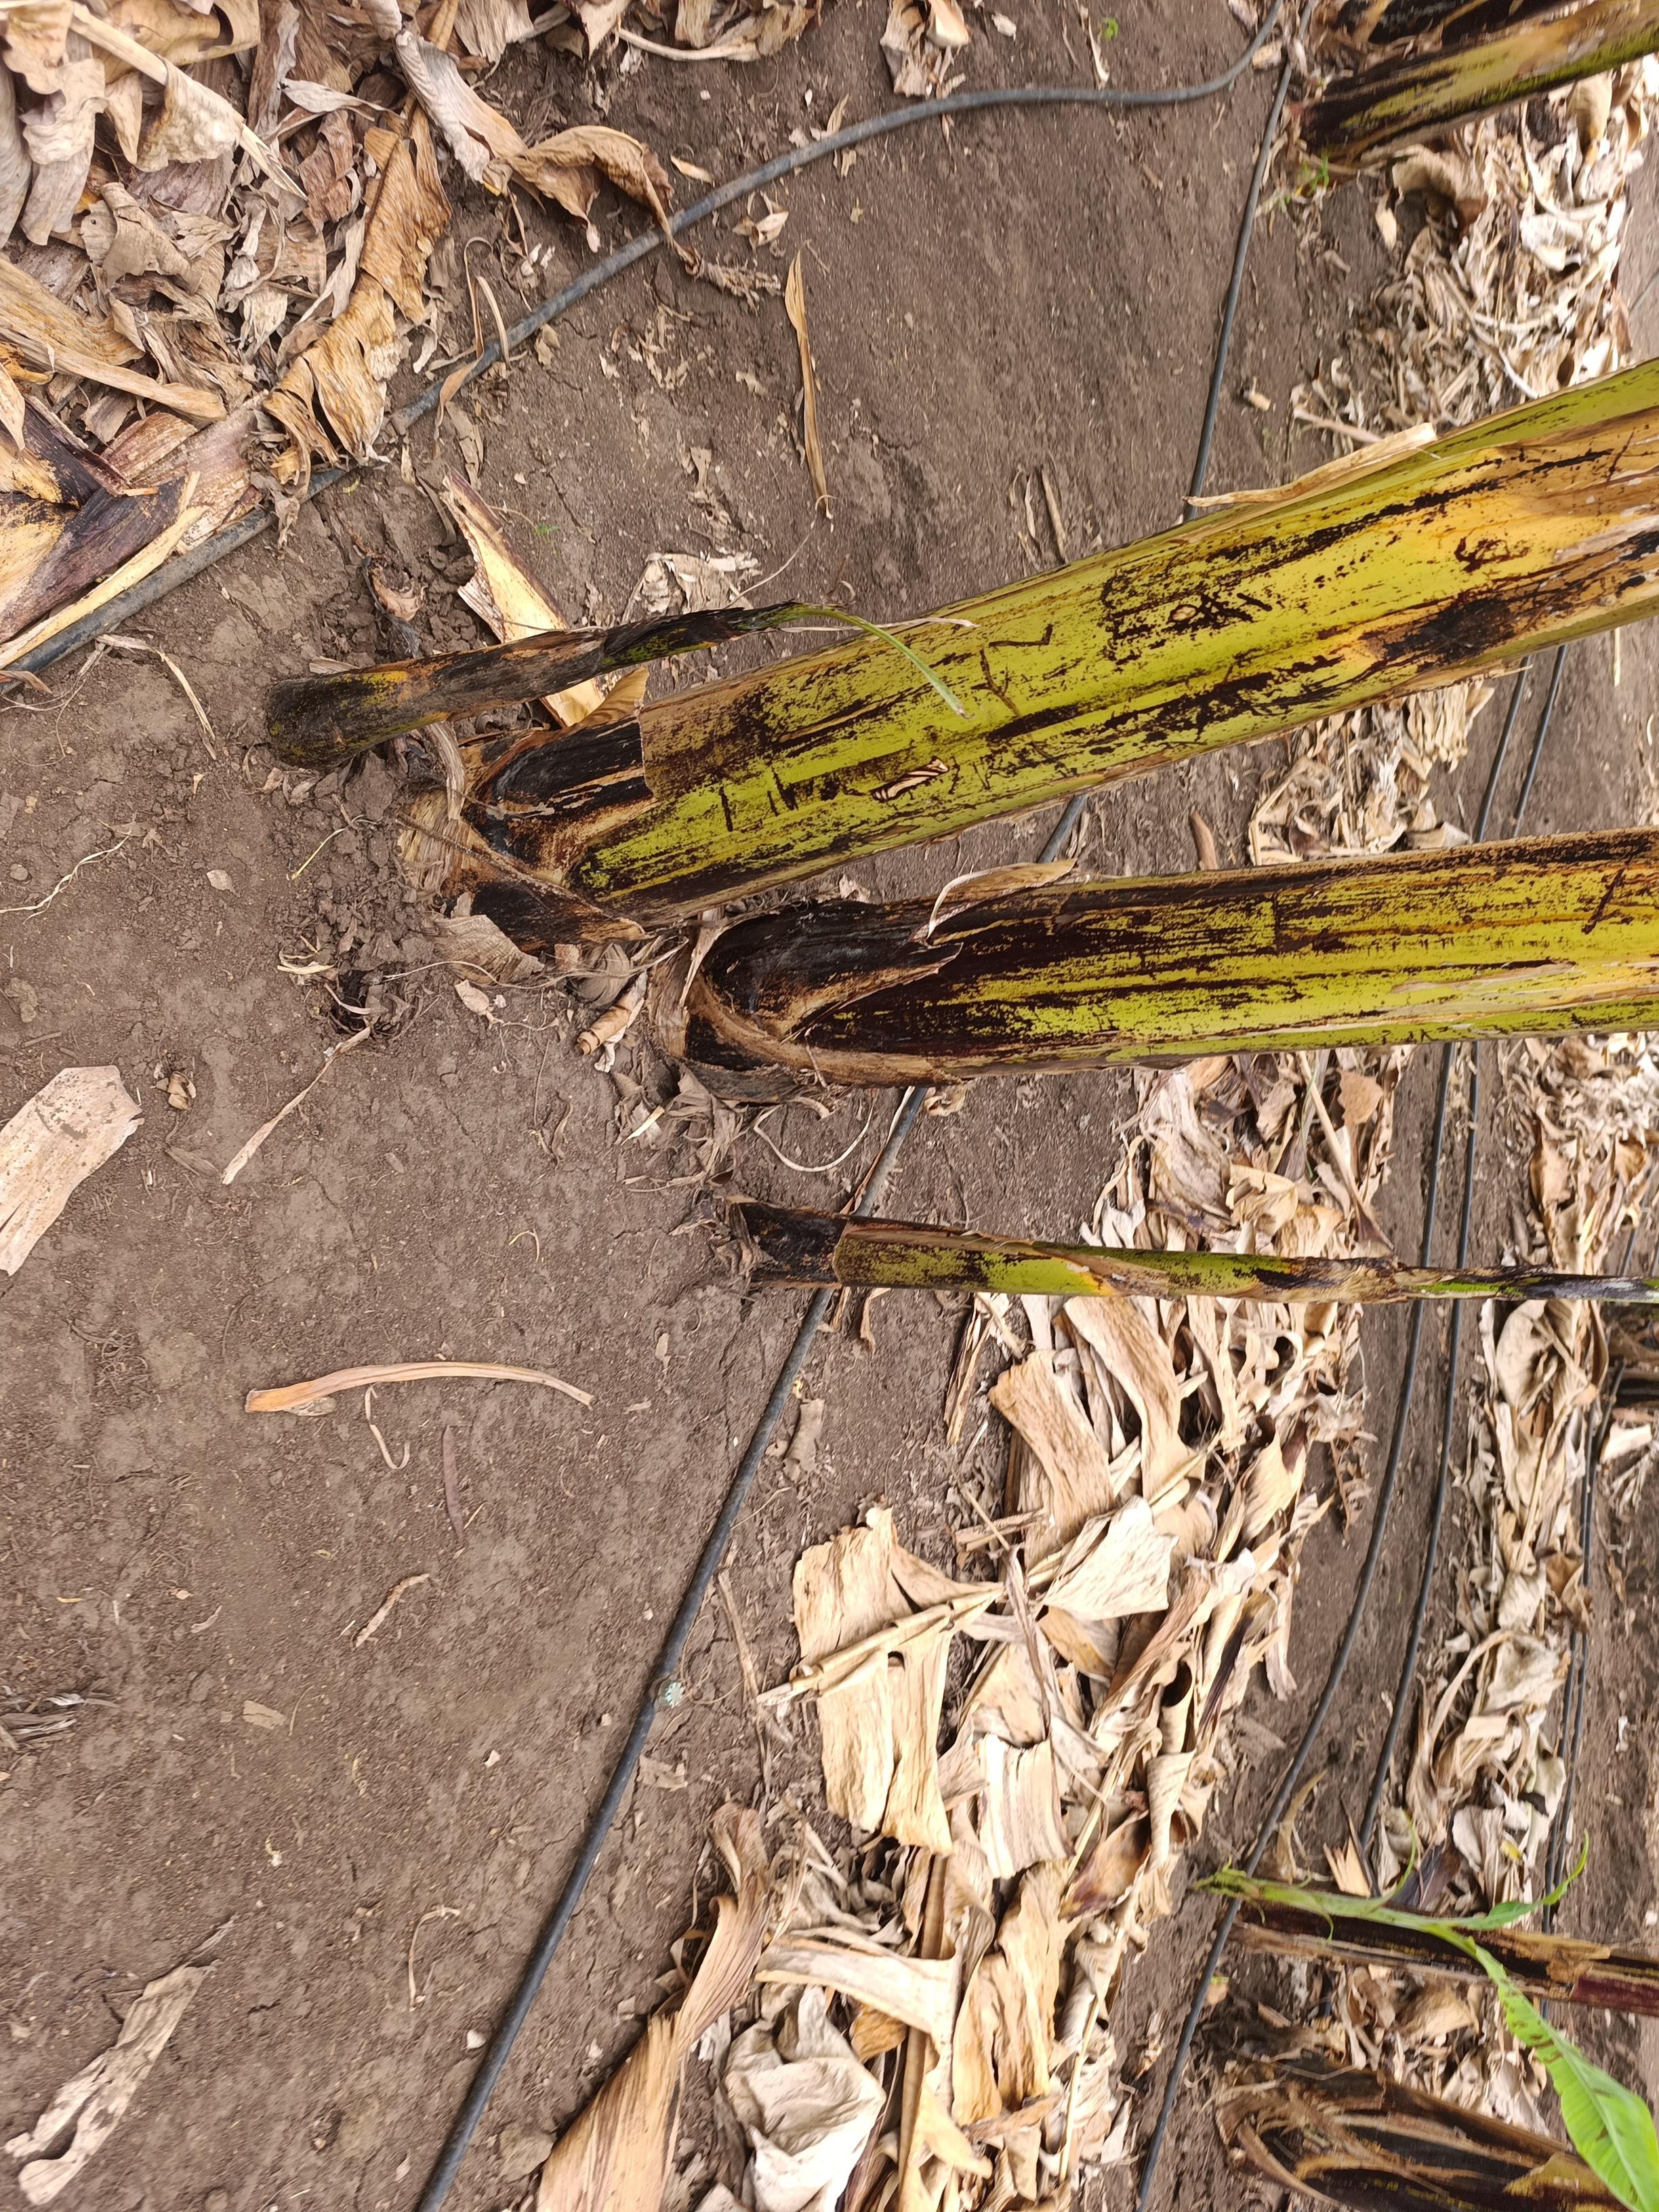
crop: banana
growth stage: emergence sucker
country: Tanzania
